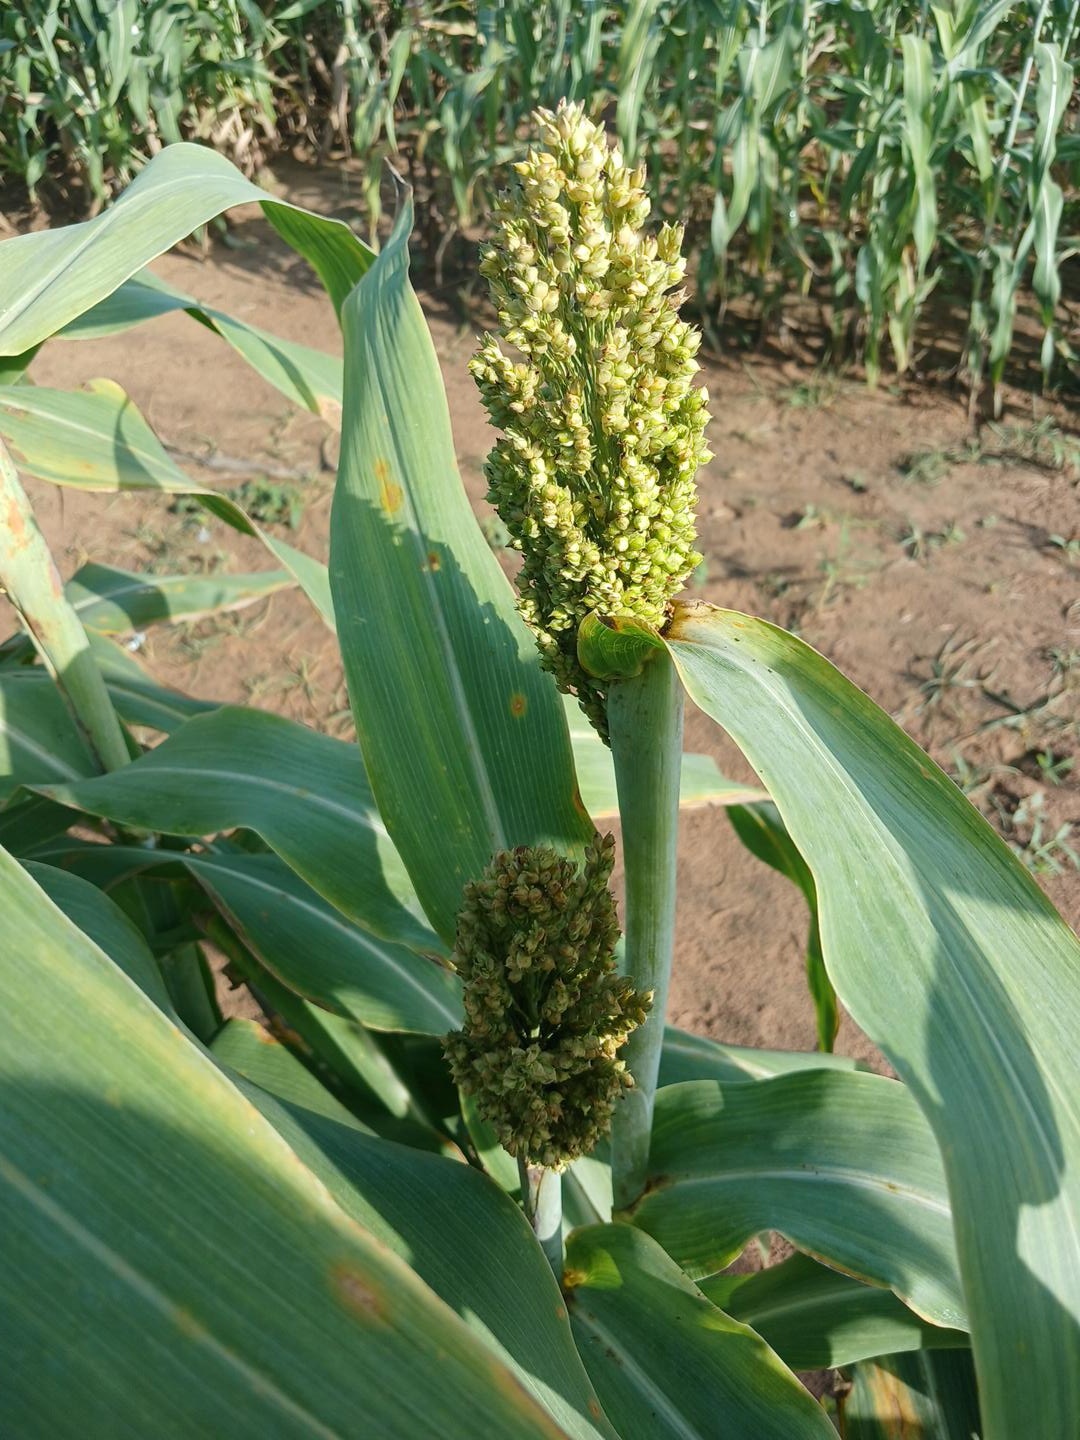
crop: sorghum
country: Senegal
